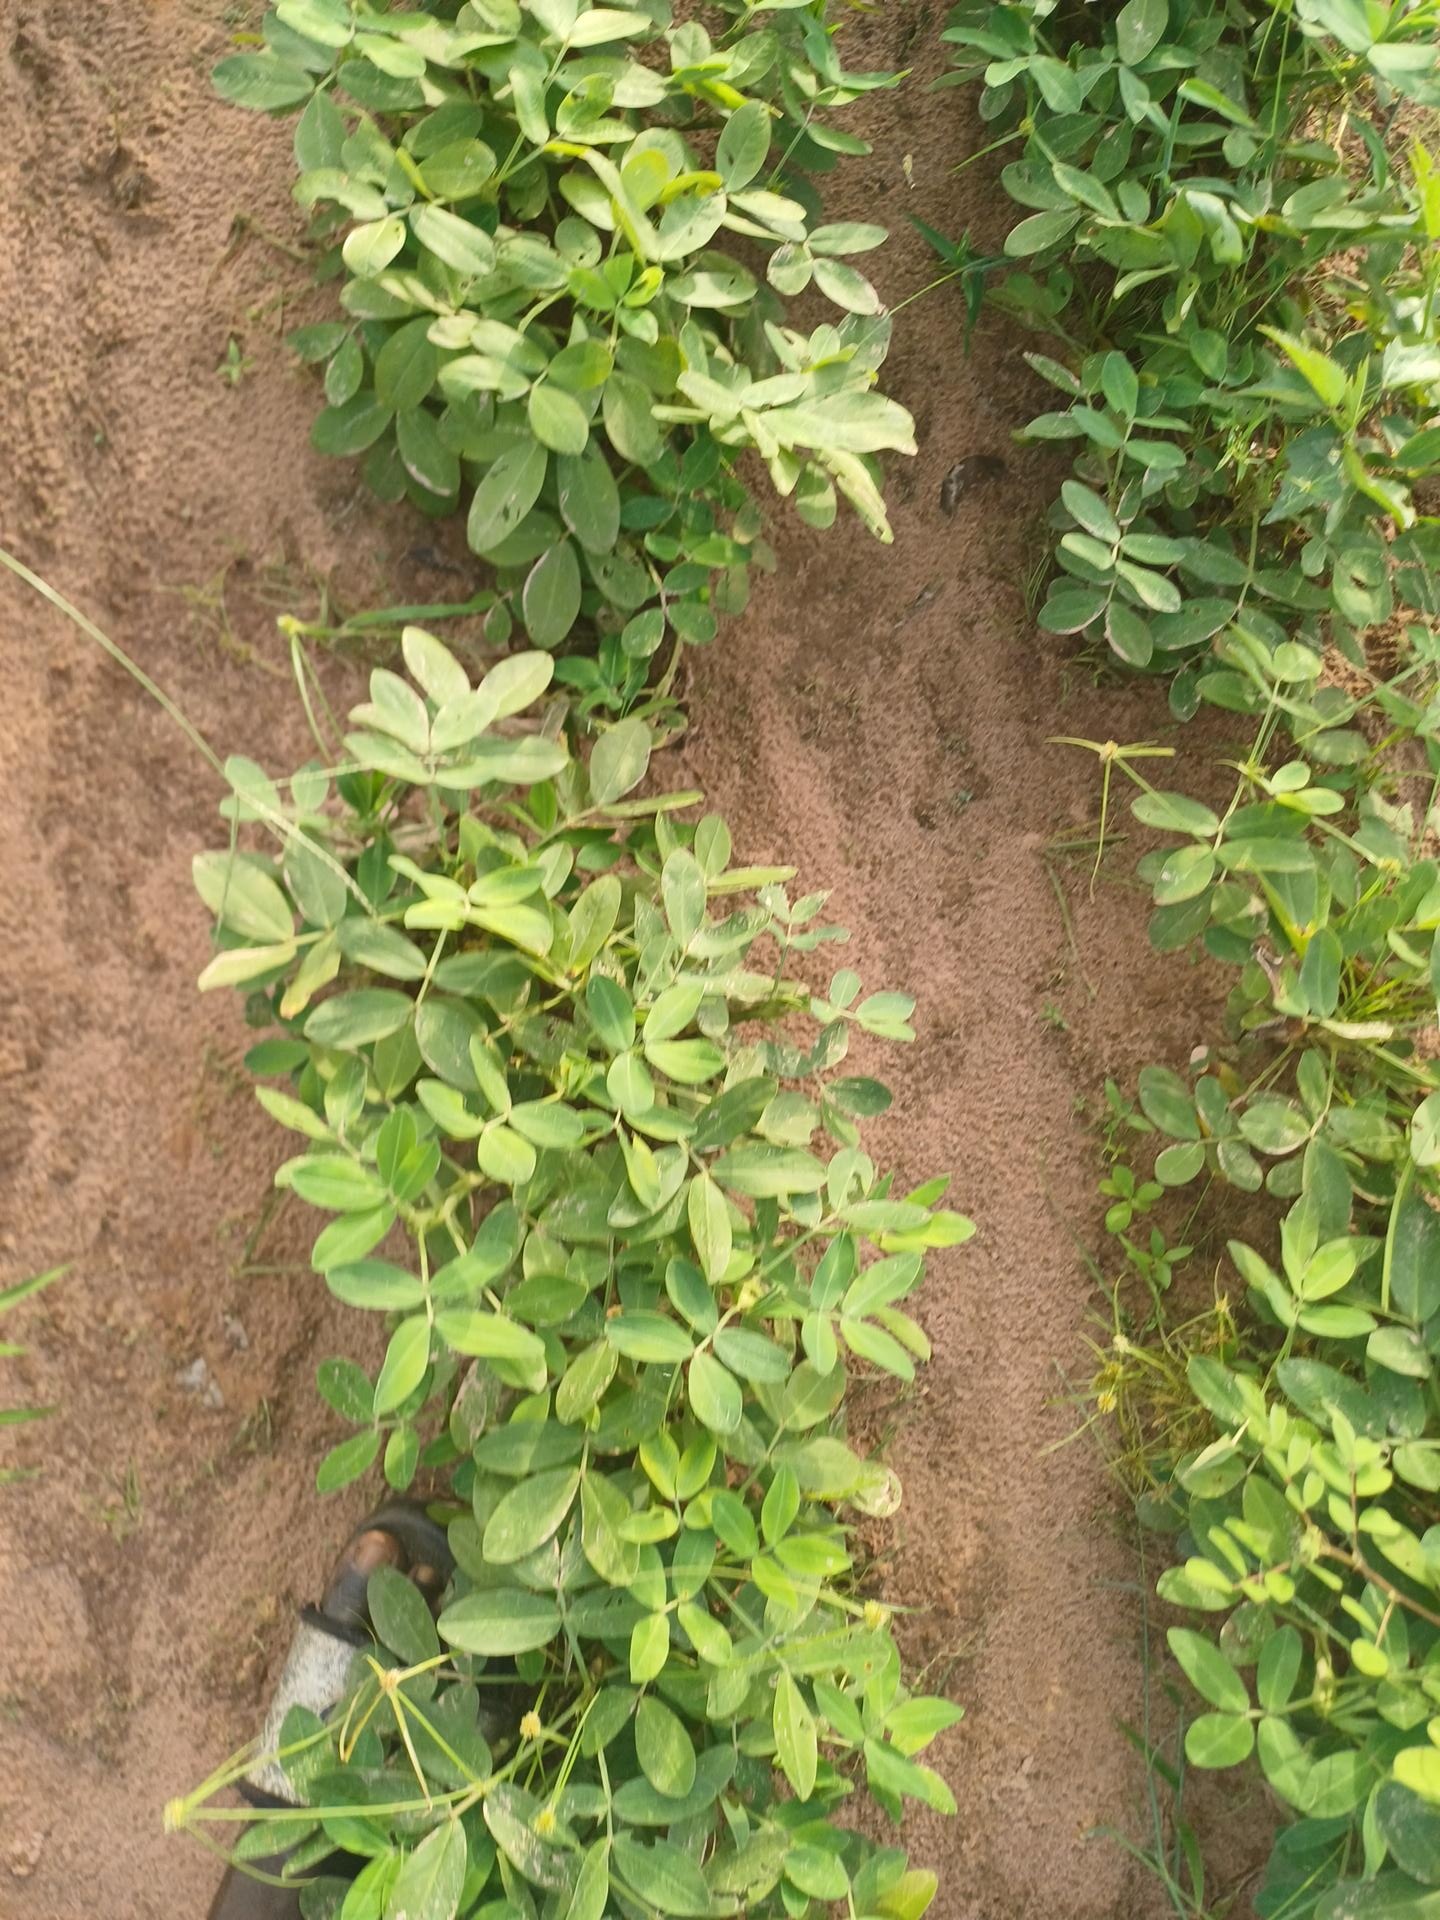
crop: groundnut
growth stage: flowering
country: Senegal
